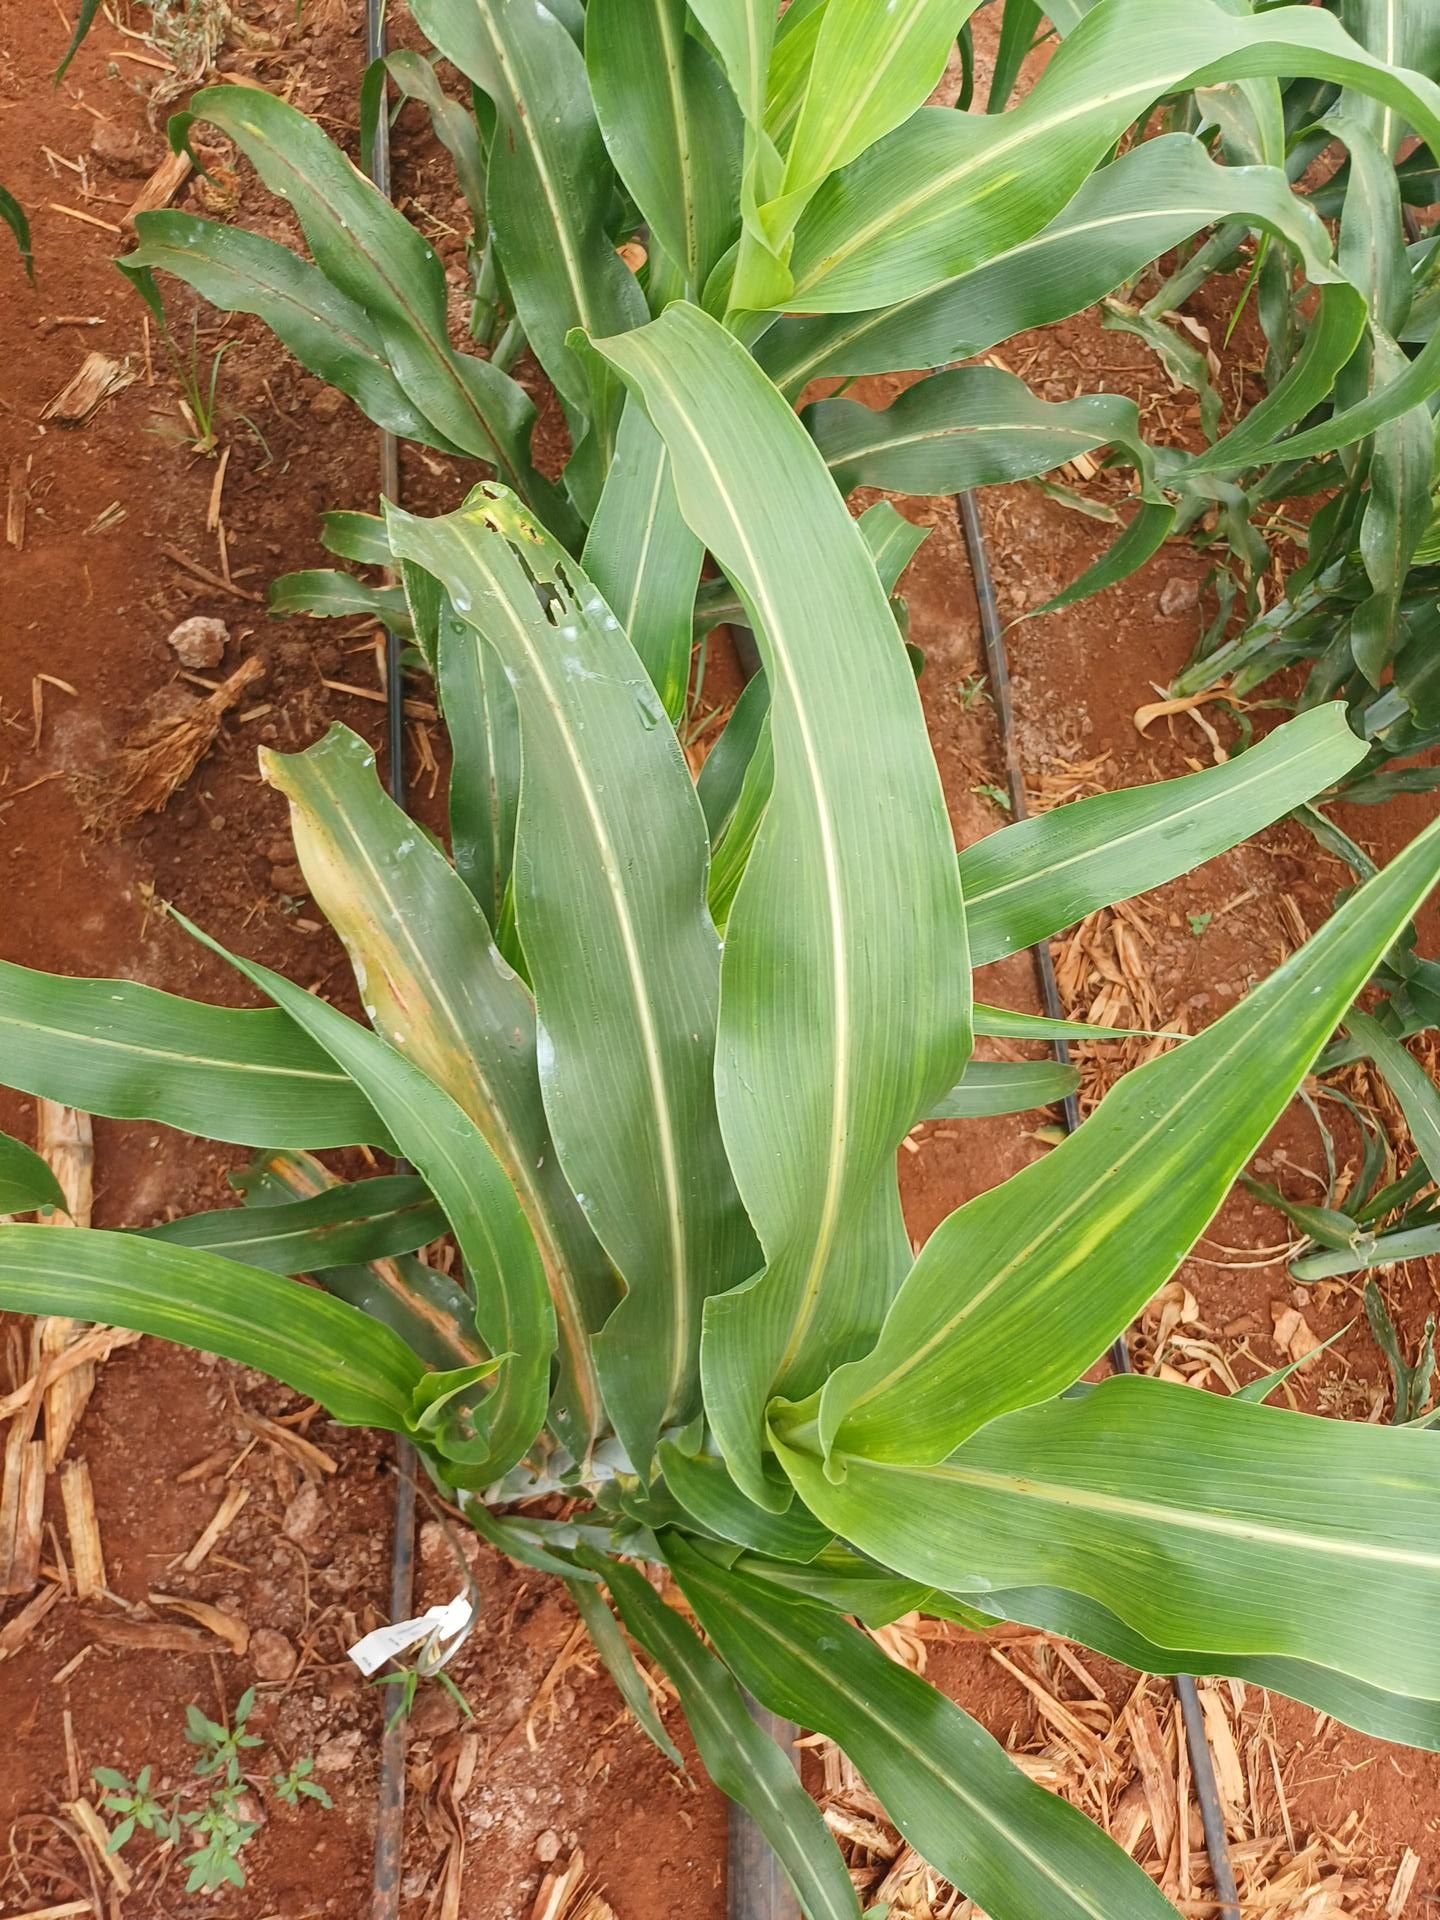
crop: sorghum
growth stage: vegetative
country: Kenya
